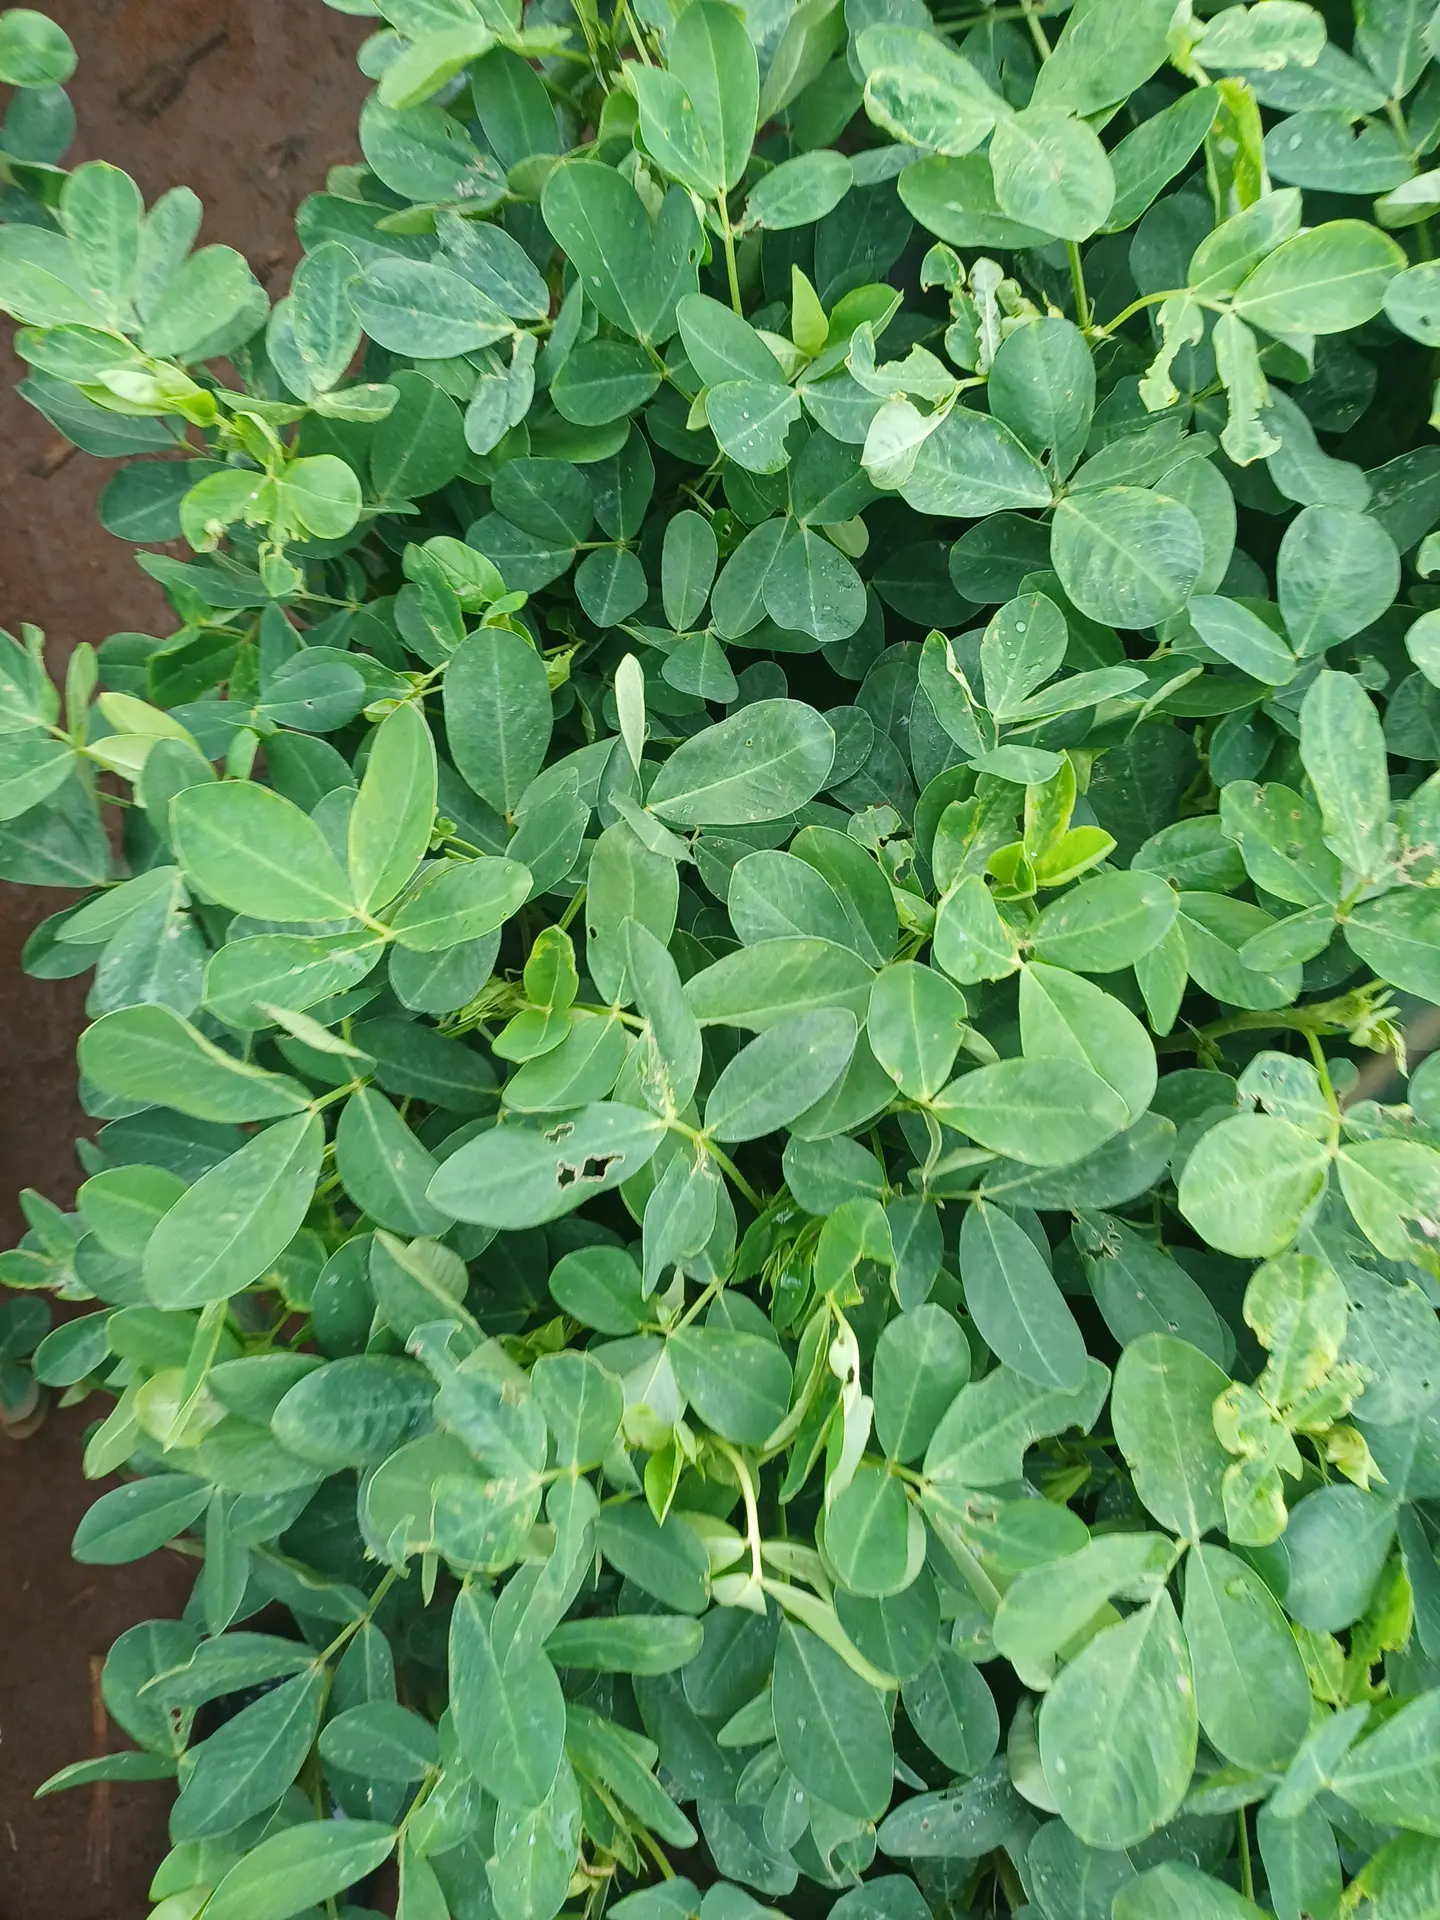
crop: groundnut
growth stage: pegging
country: Kenya
